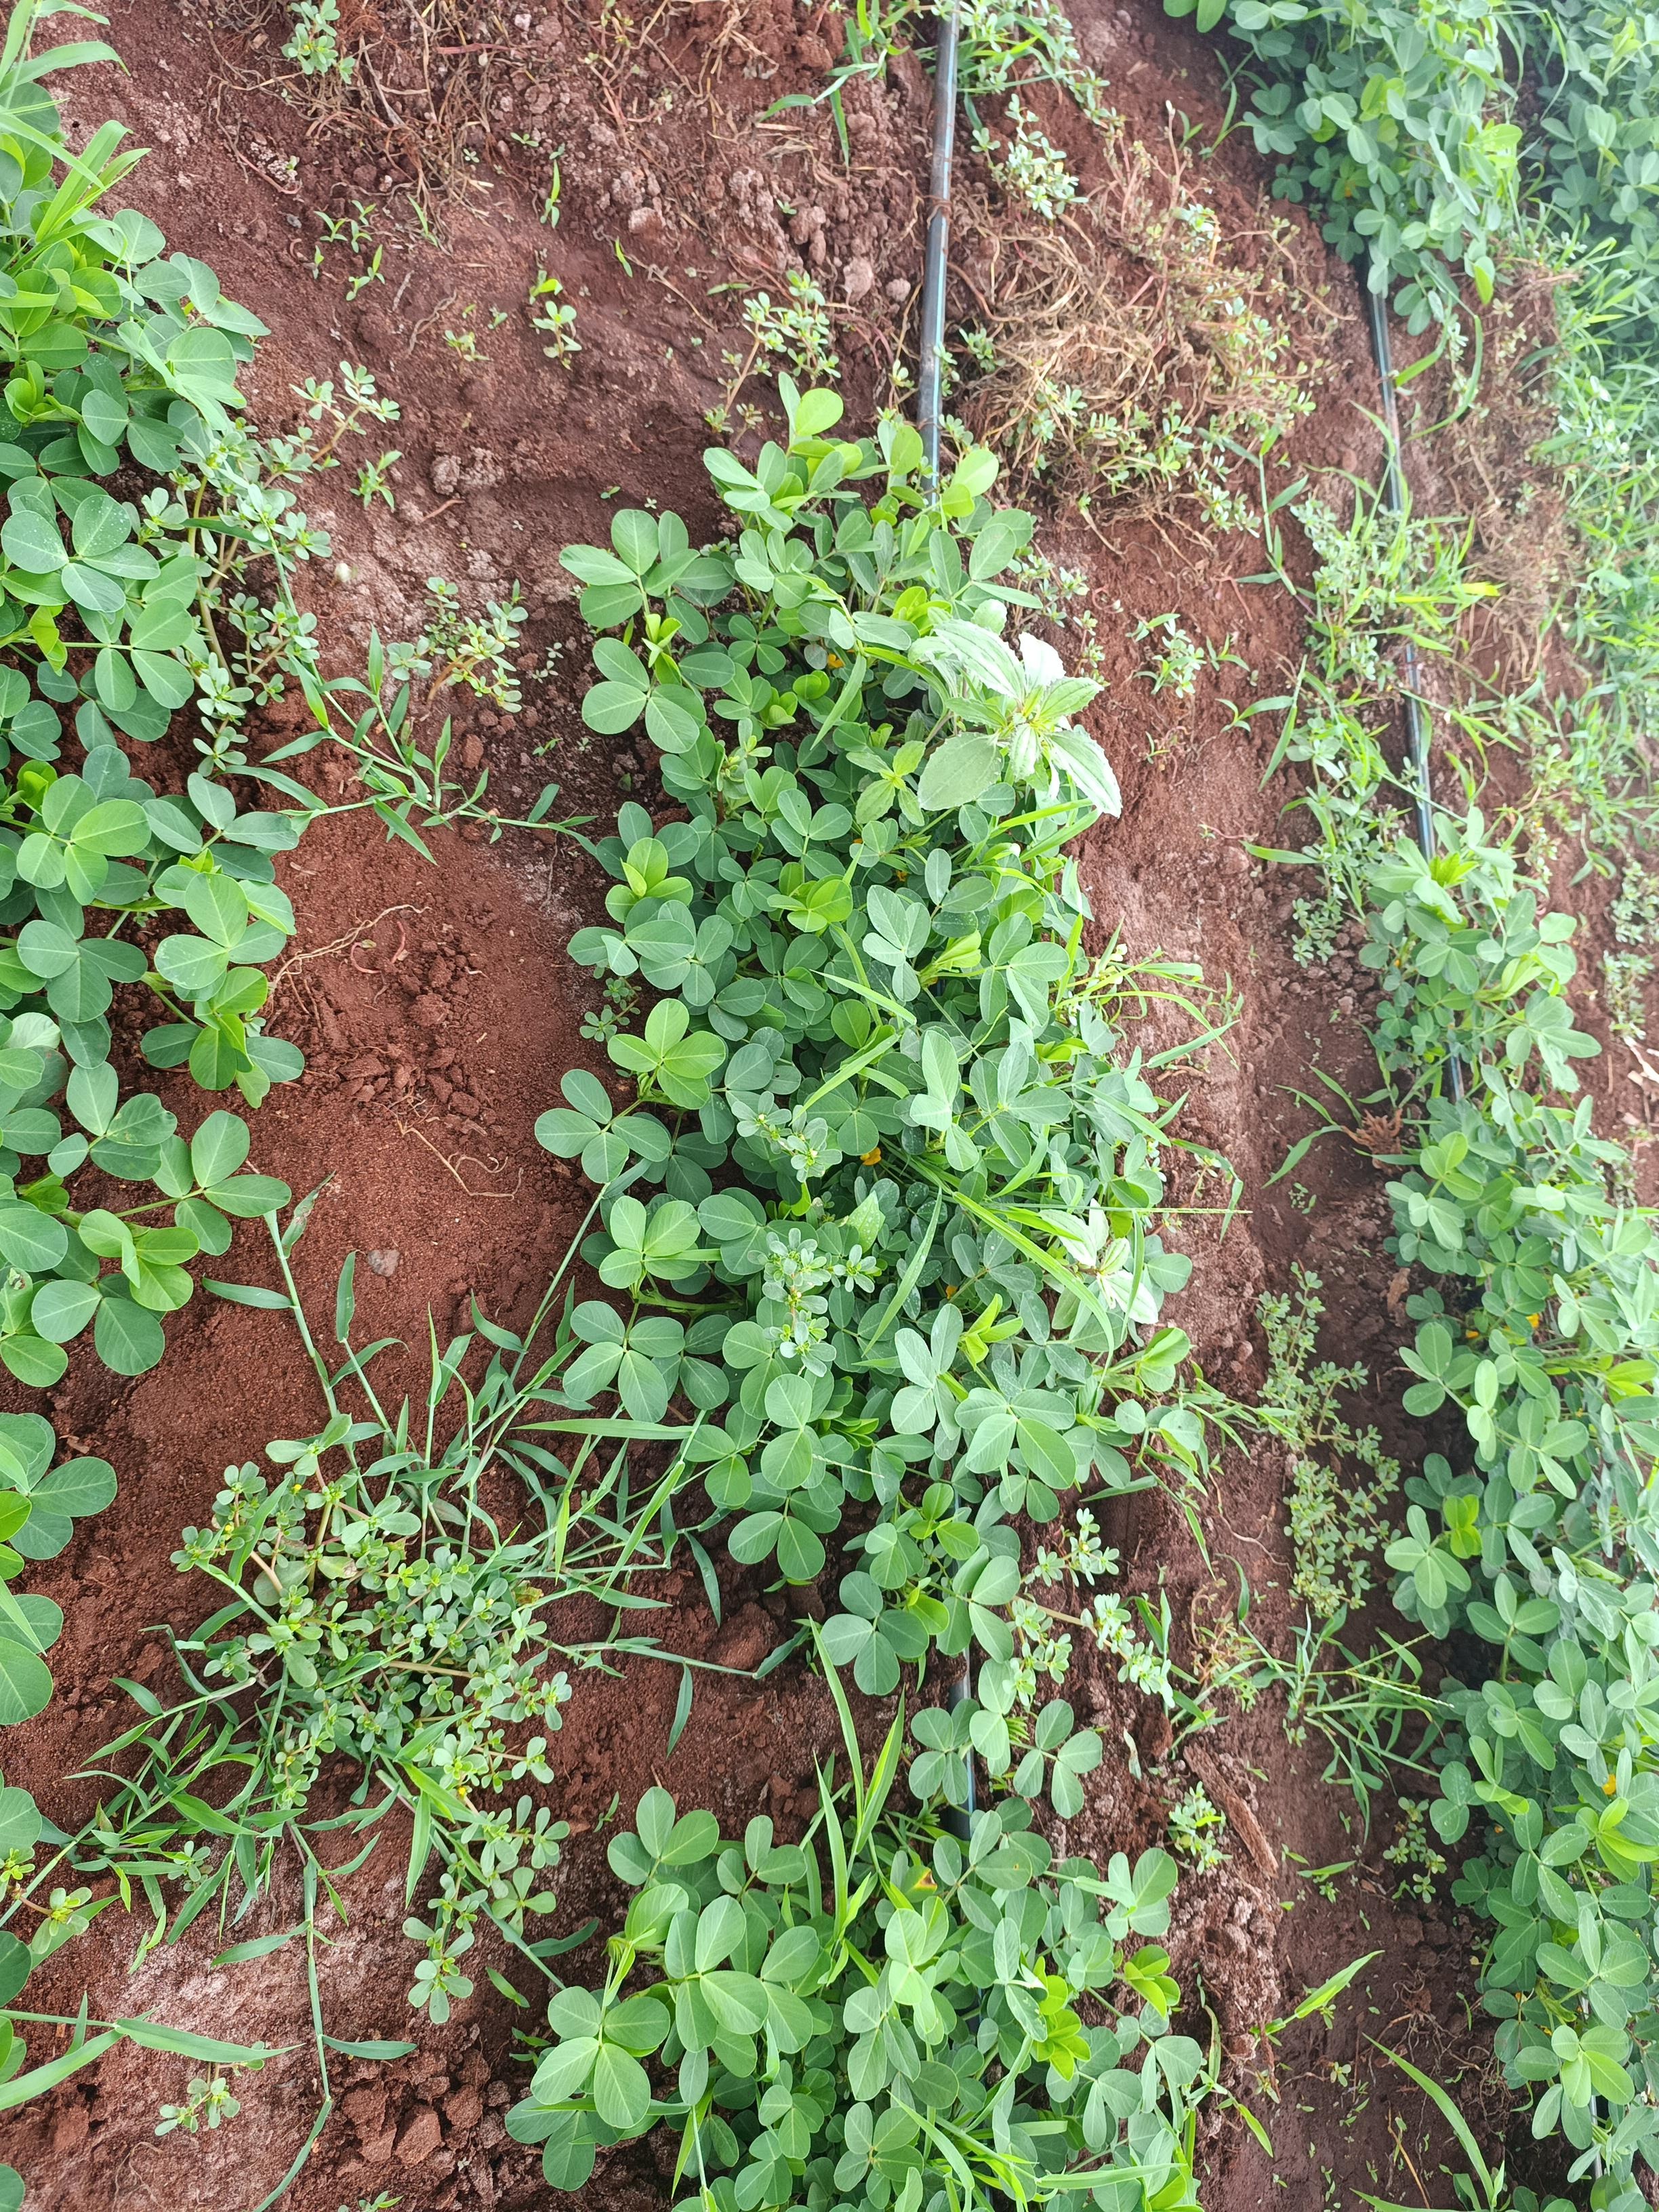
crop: groundnut
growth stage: flowering
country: Kenya
